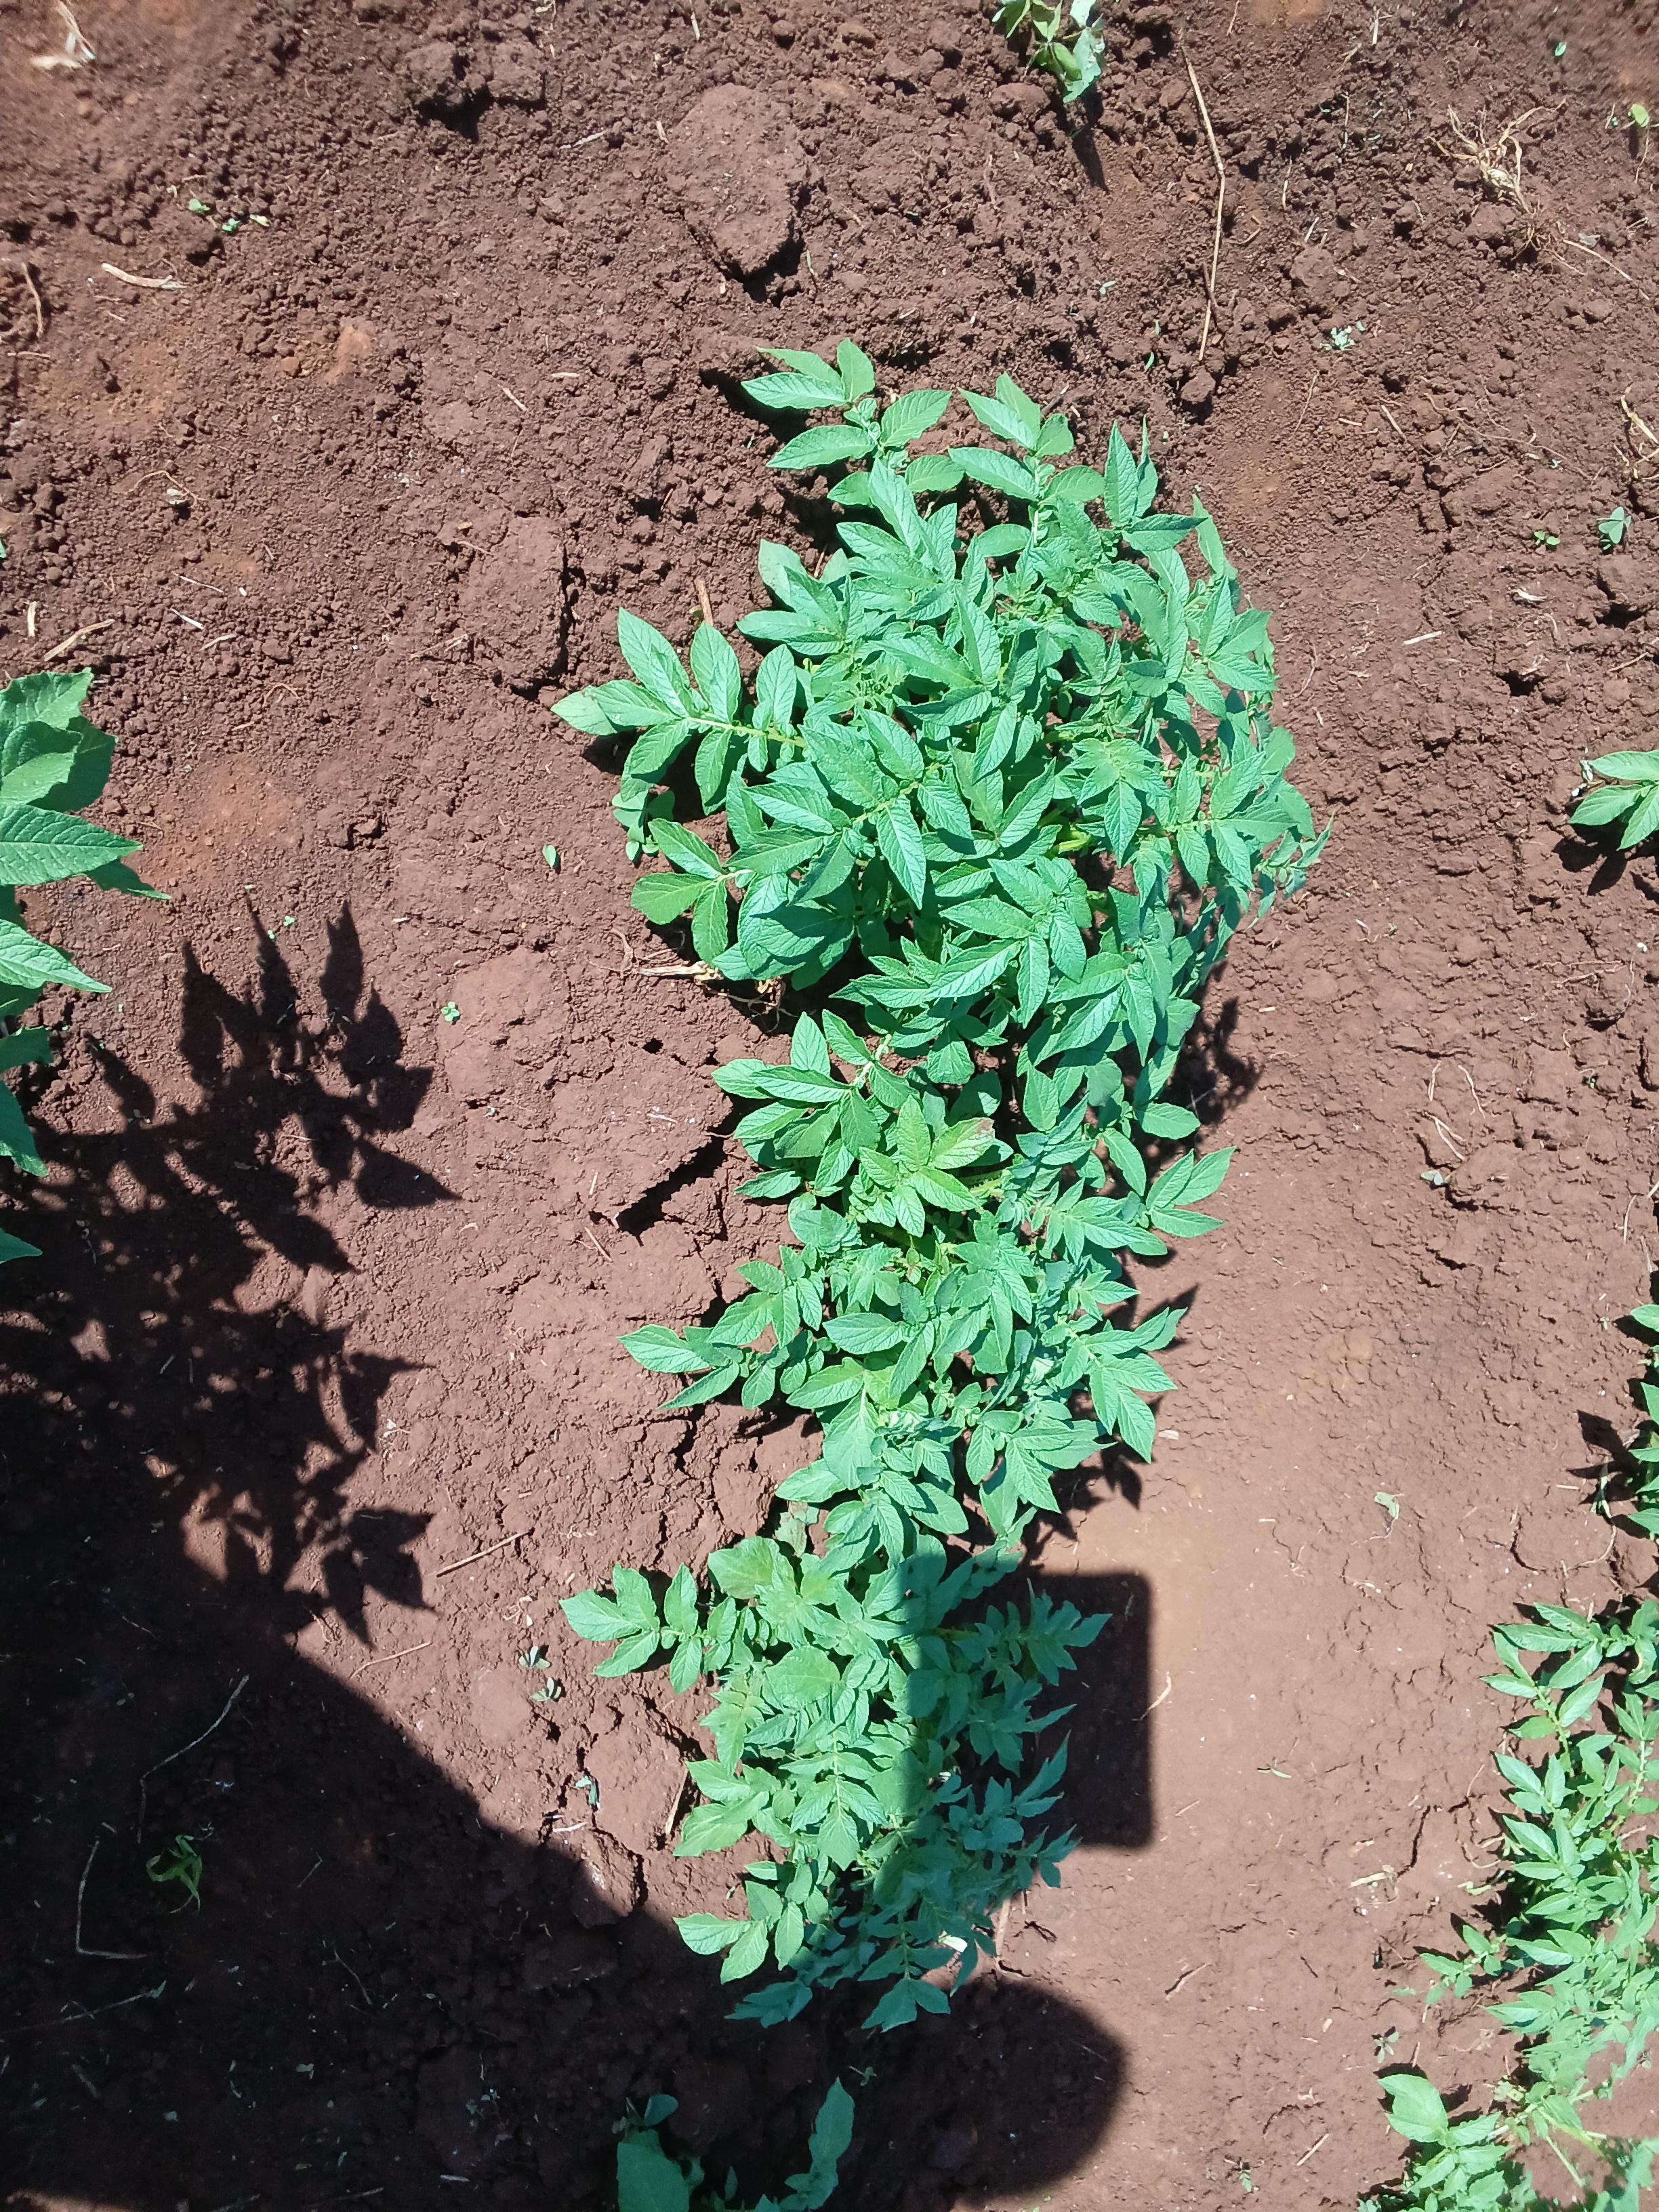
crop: potato
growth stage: vegetative
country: Kenya
